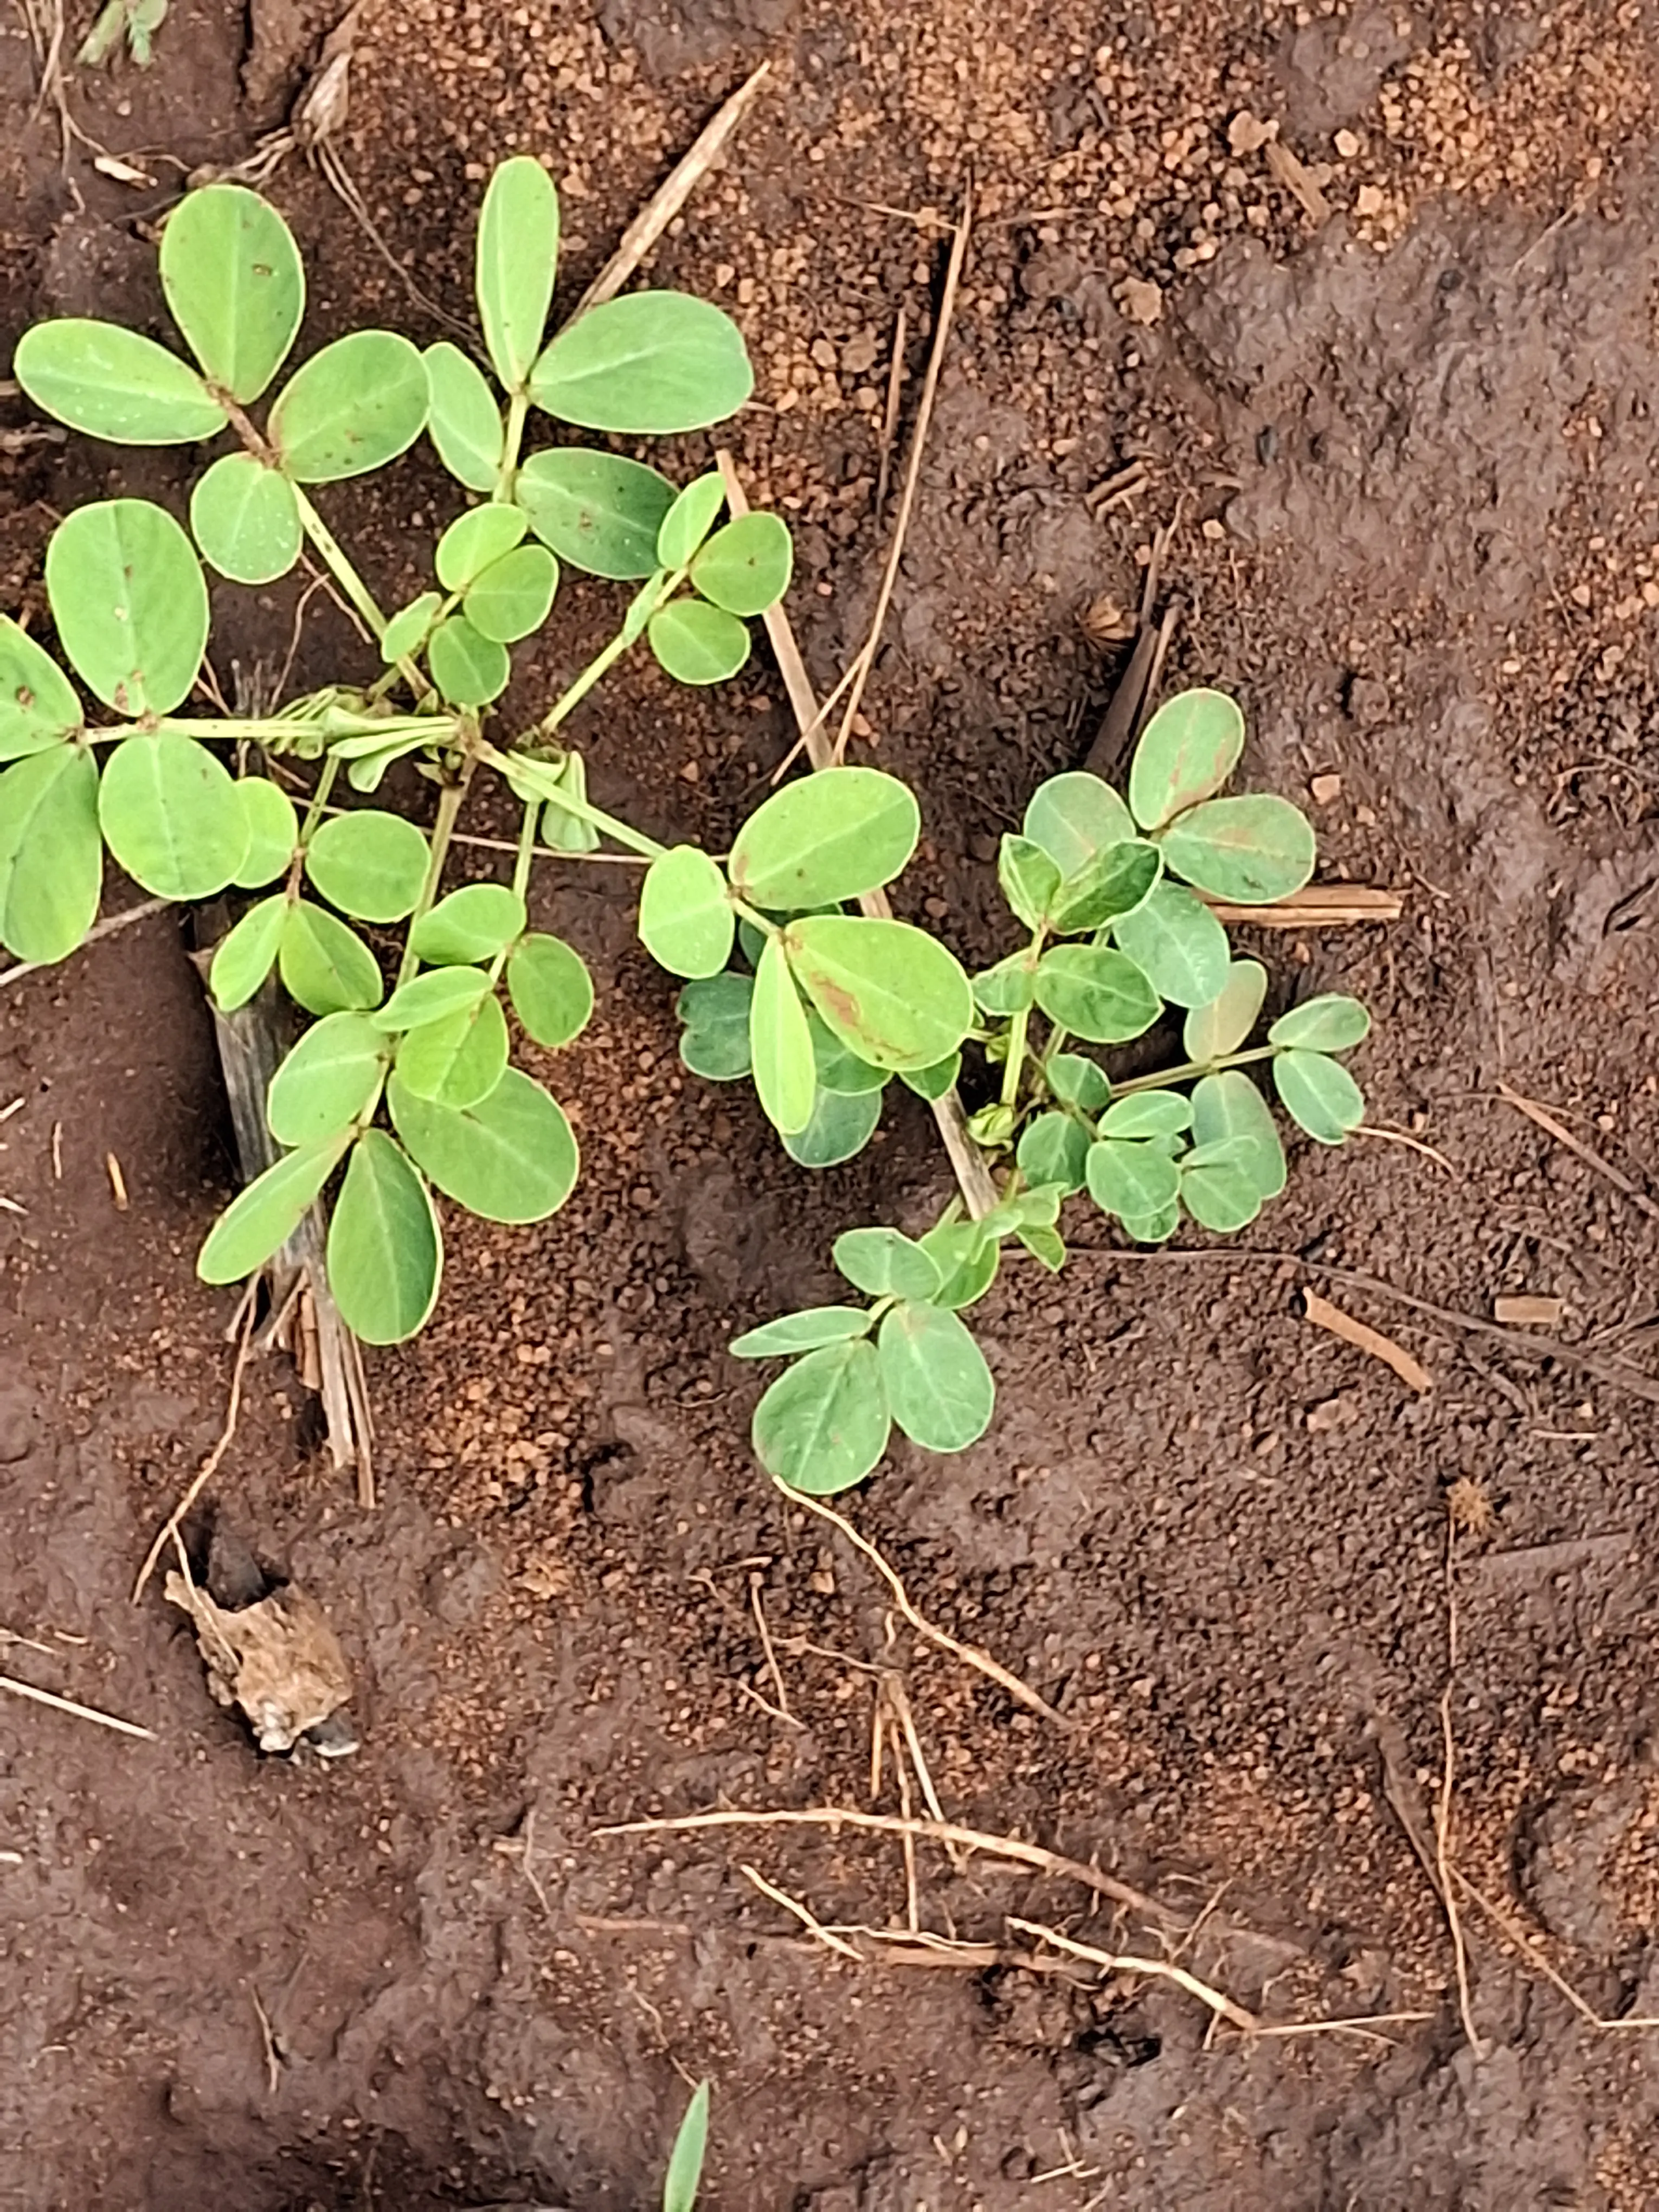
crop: groundnut
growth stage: vegetative
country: Kenya
